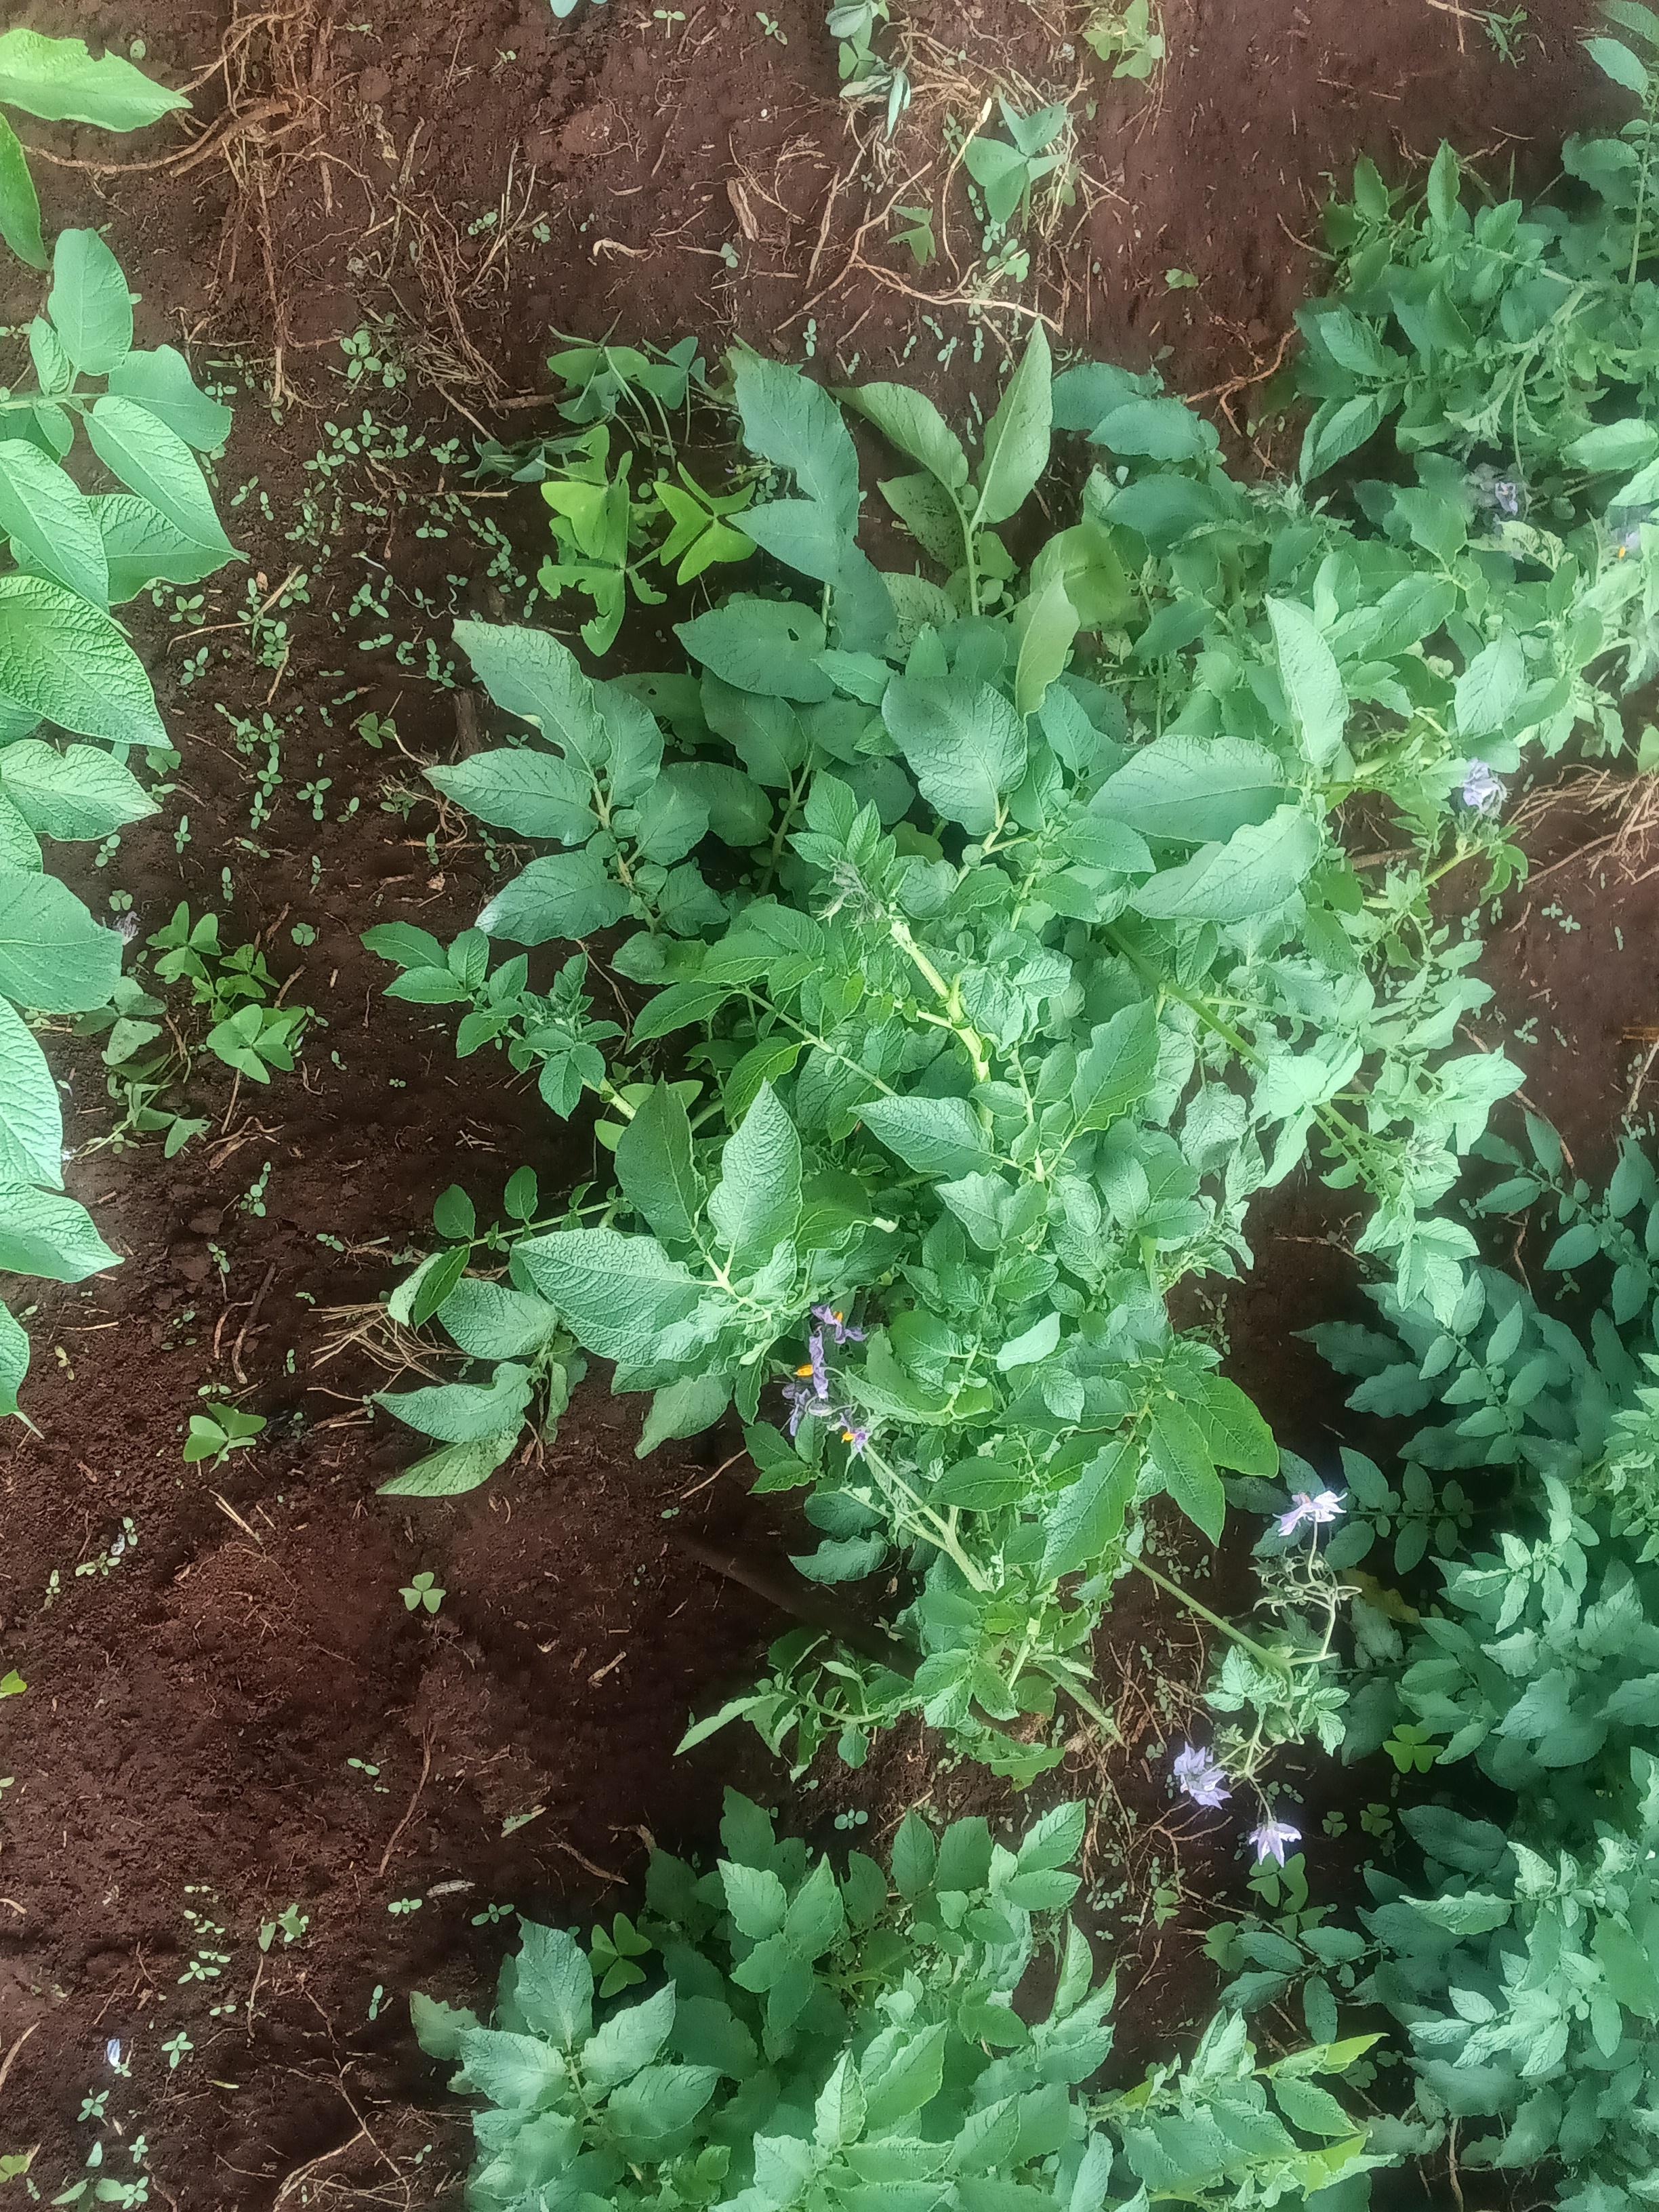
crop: potato
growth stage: flowering
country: Kenya
